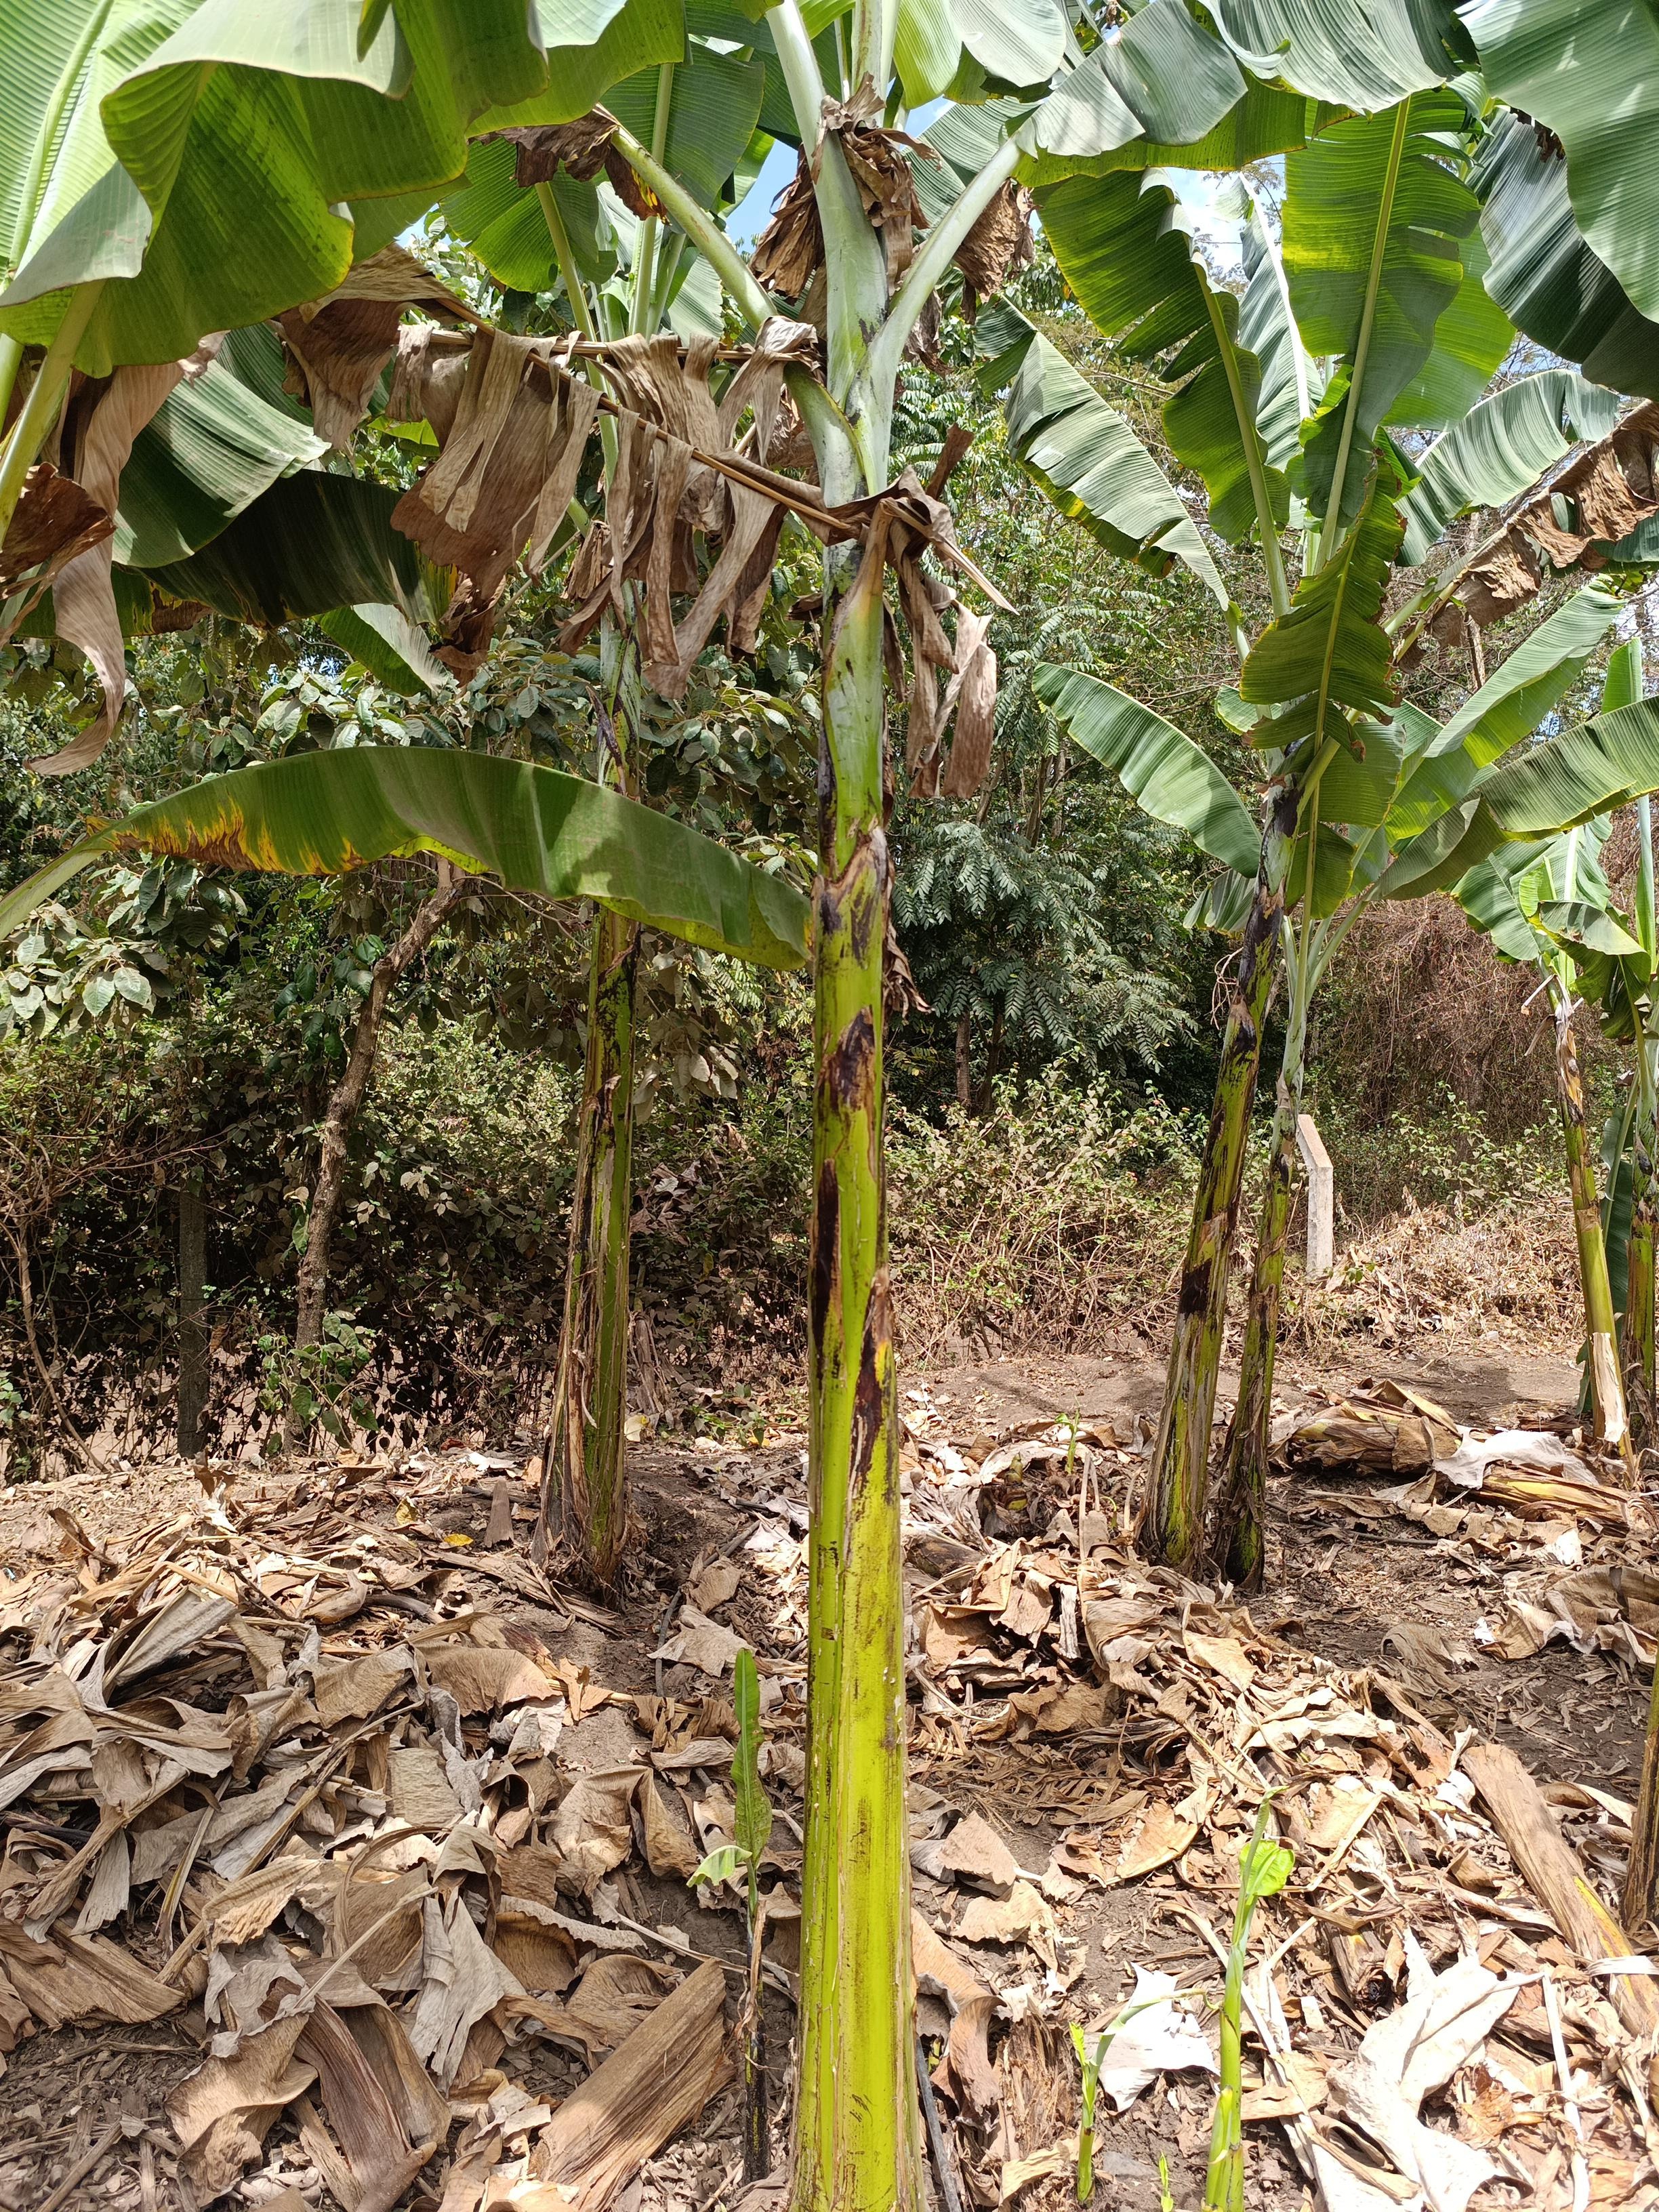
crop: banana
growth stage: vegetative
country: Tanzania
